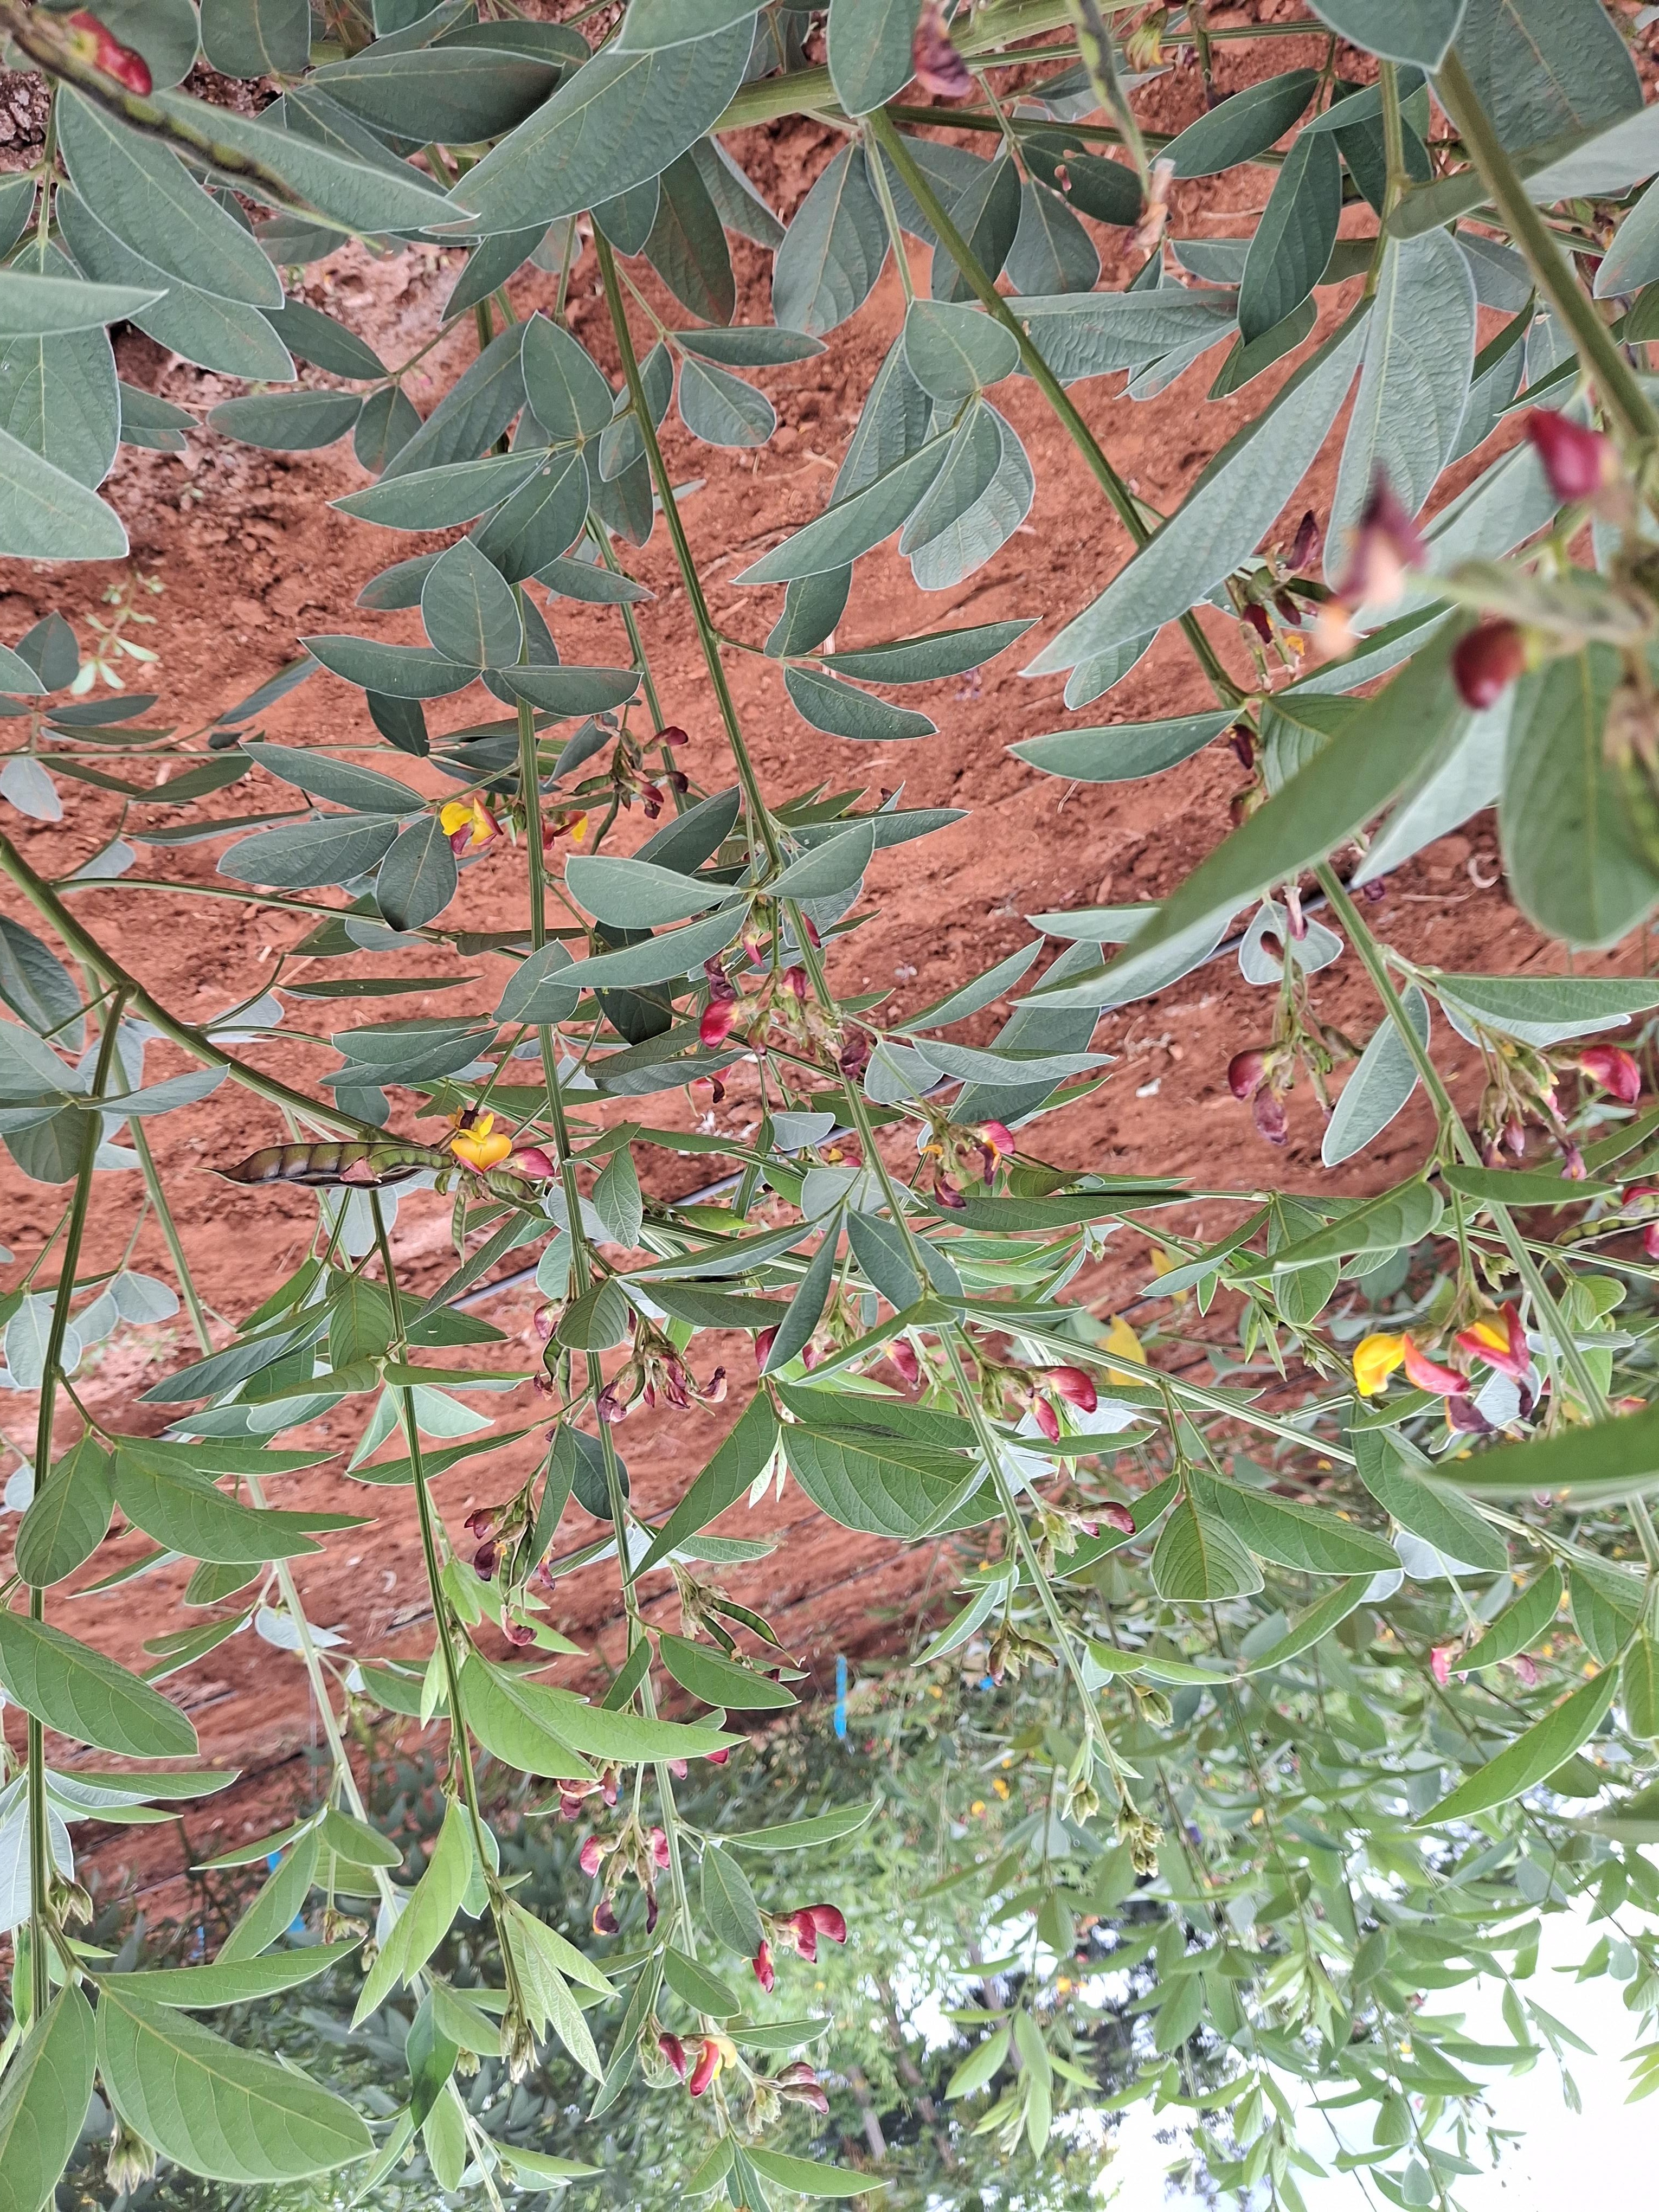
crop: pigeonpea
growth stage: flowering
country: Kenya
